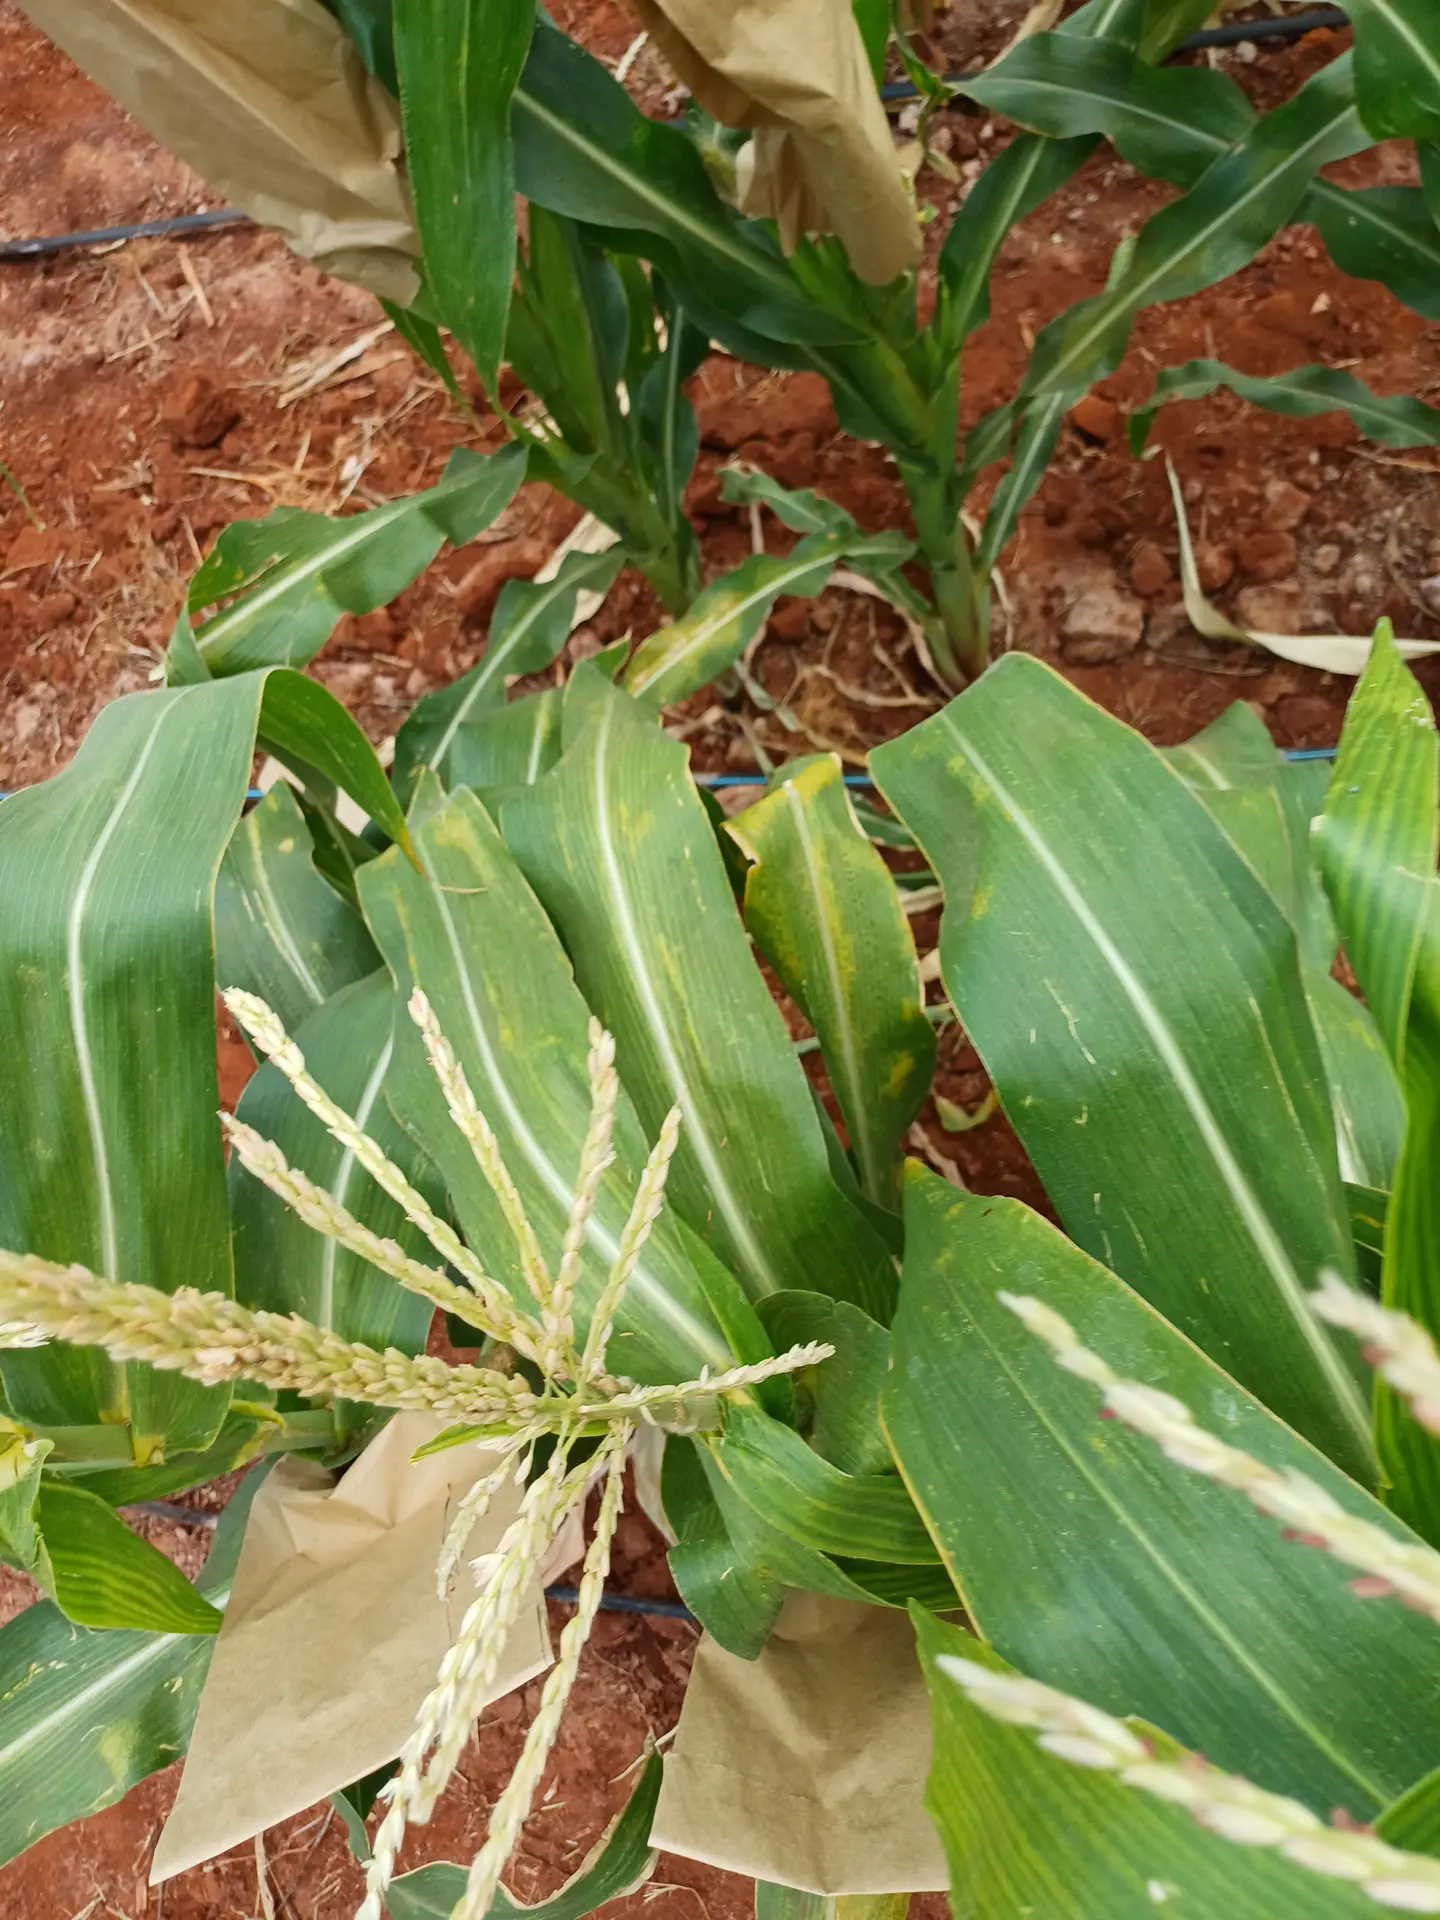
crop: maize
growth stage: flowering
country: Kenya
